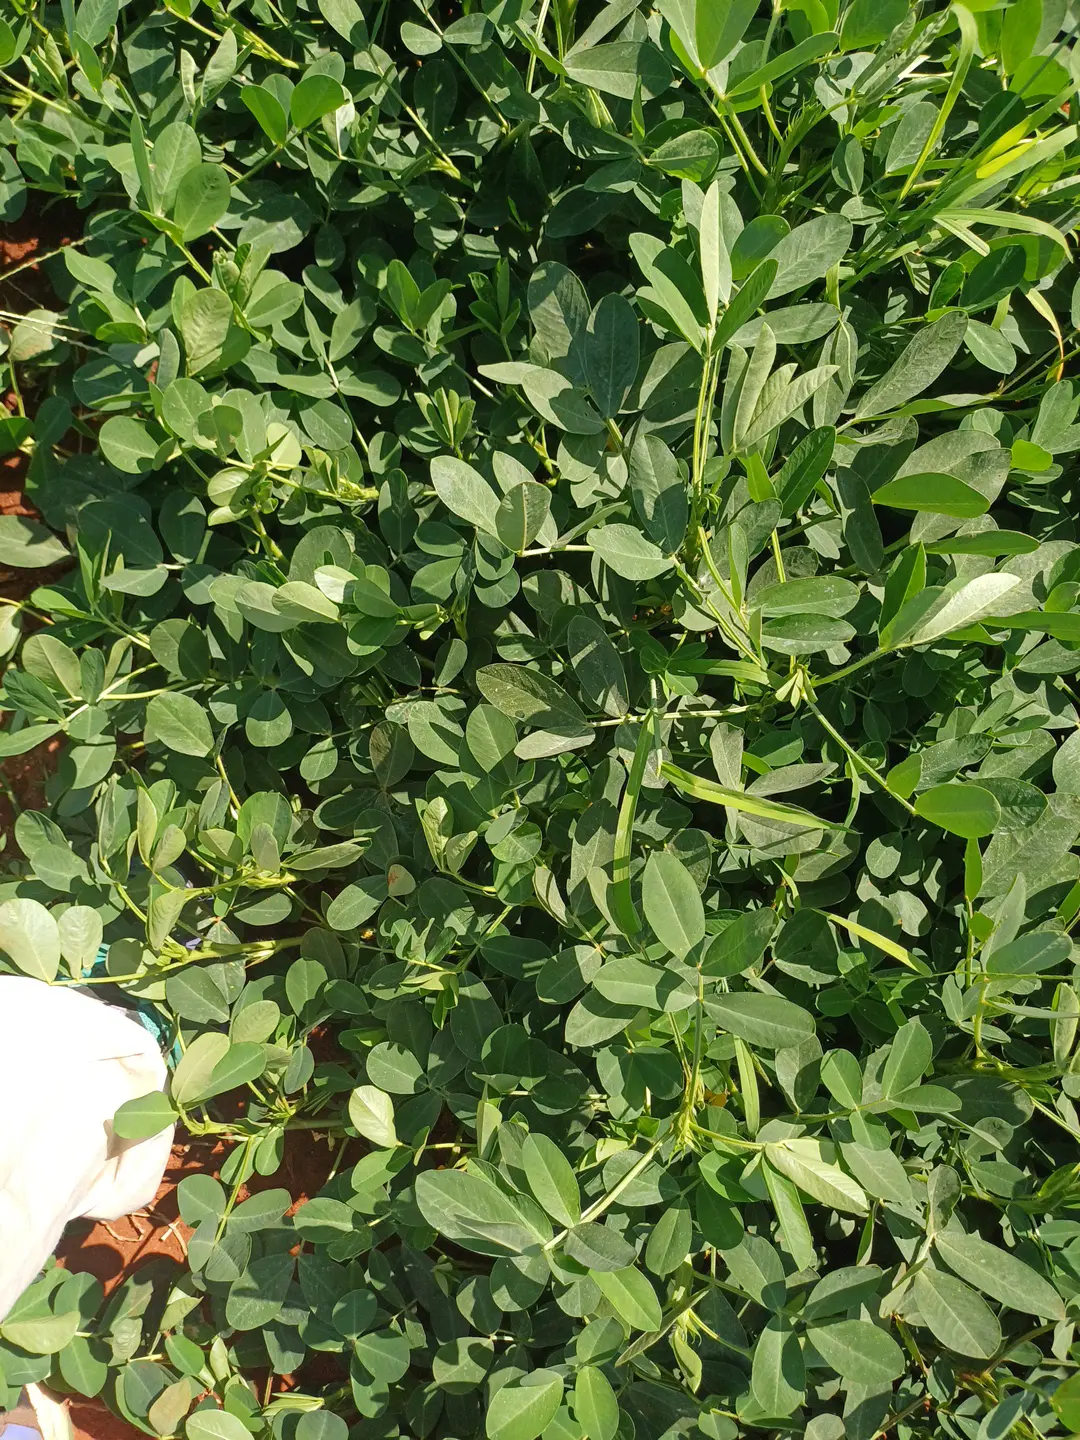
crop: groundnut
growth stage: flowering
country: Kenya
